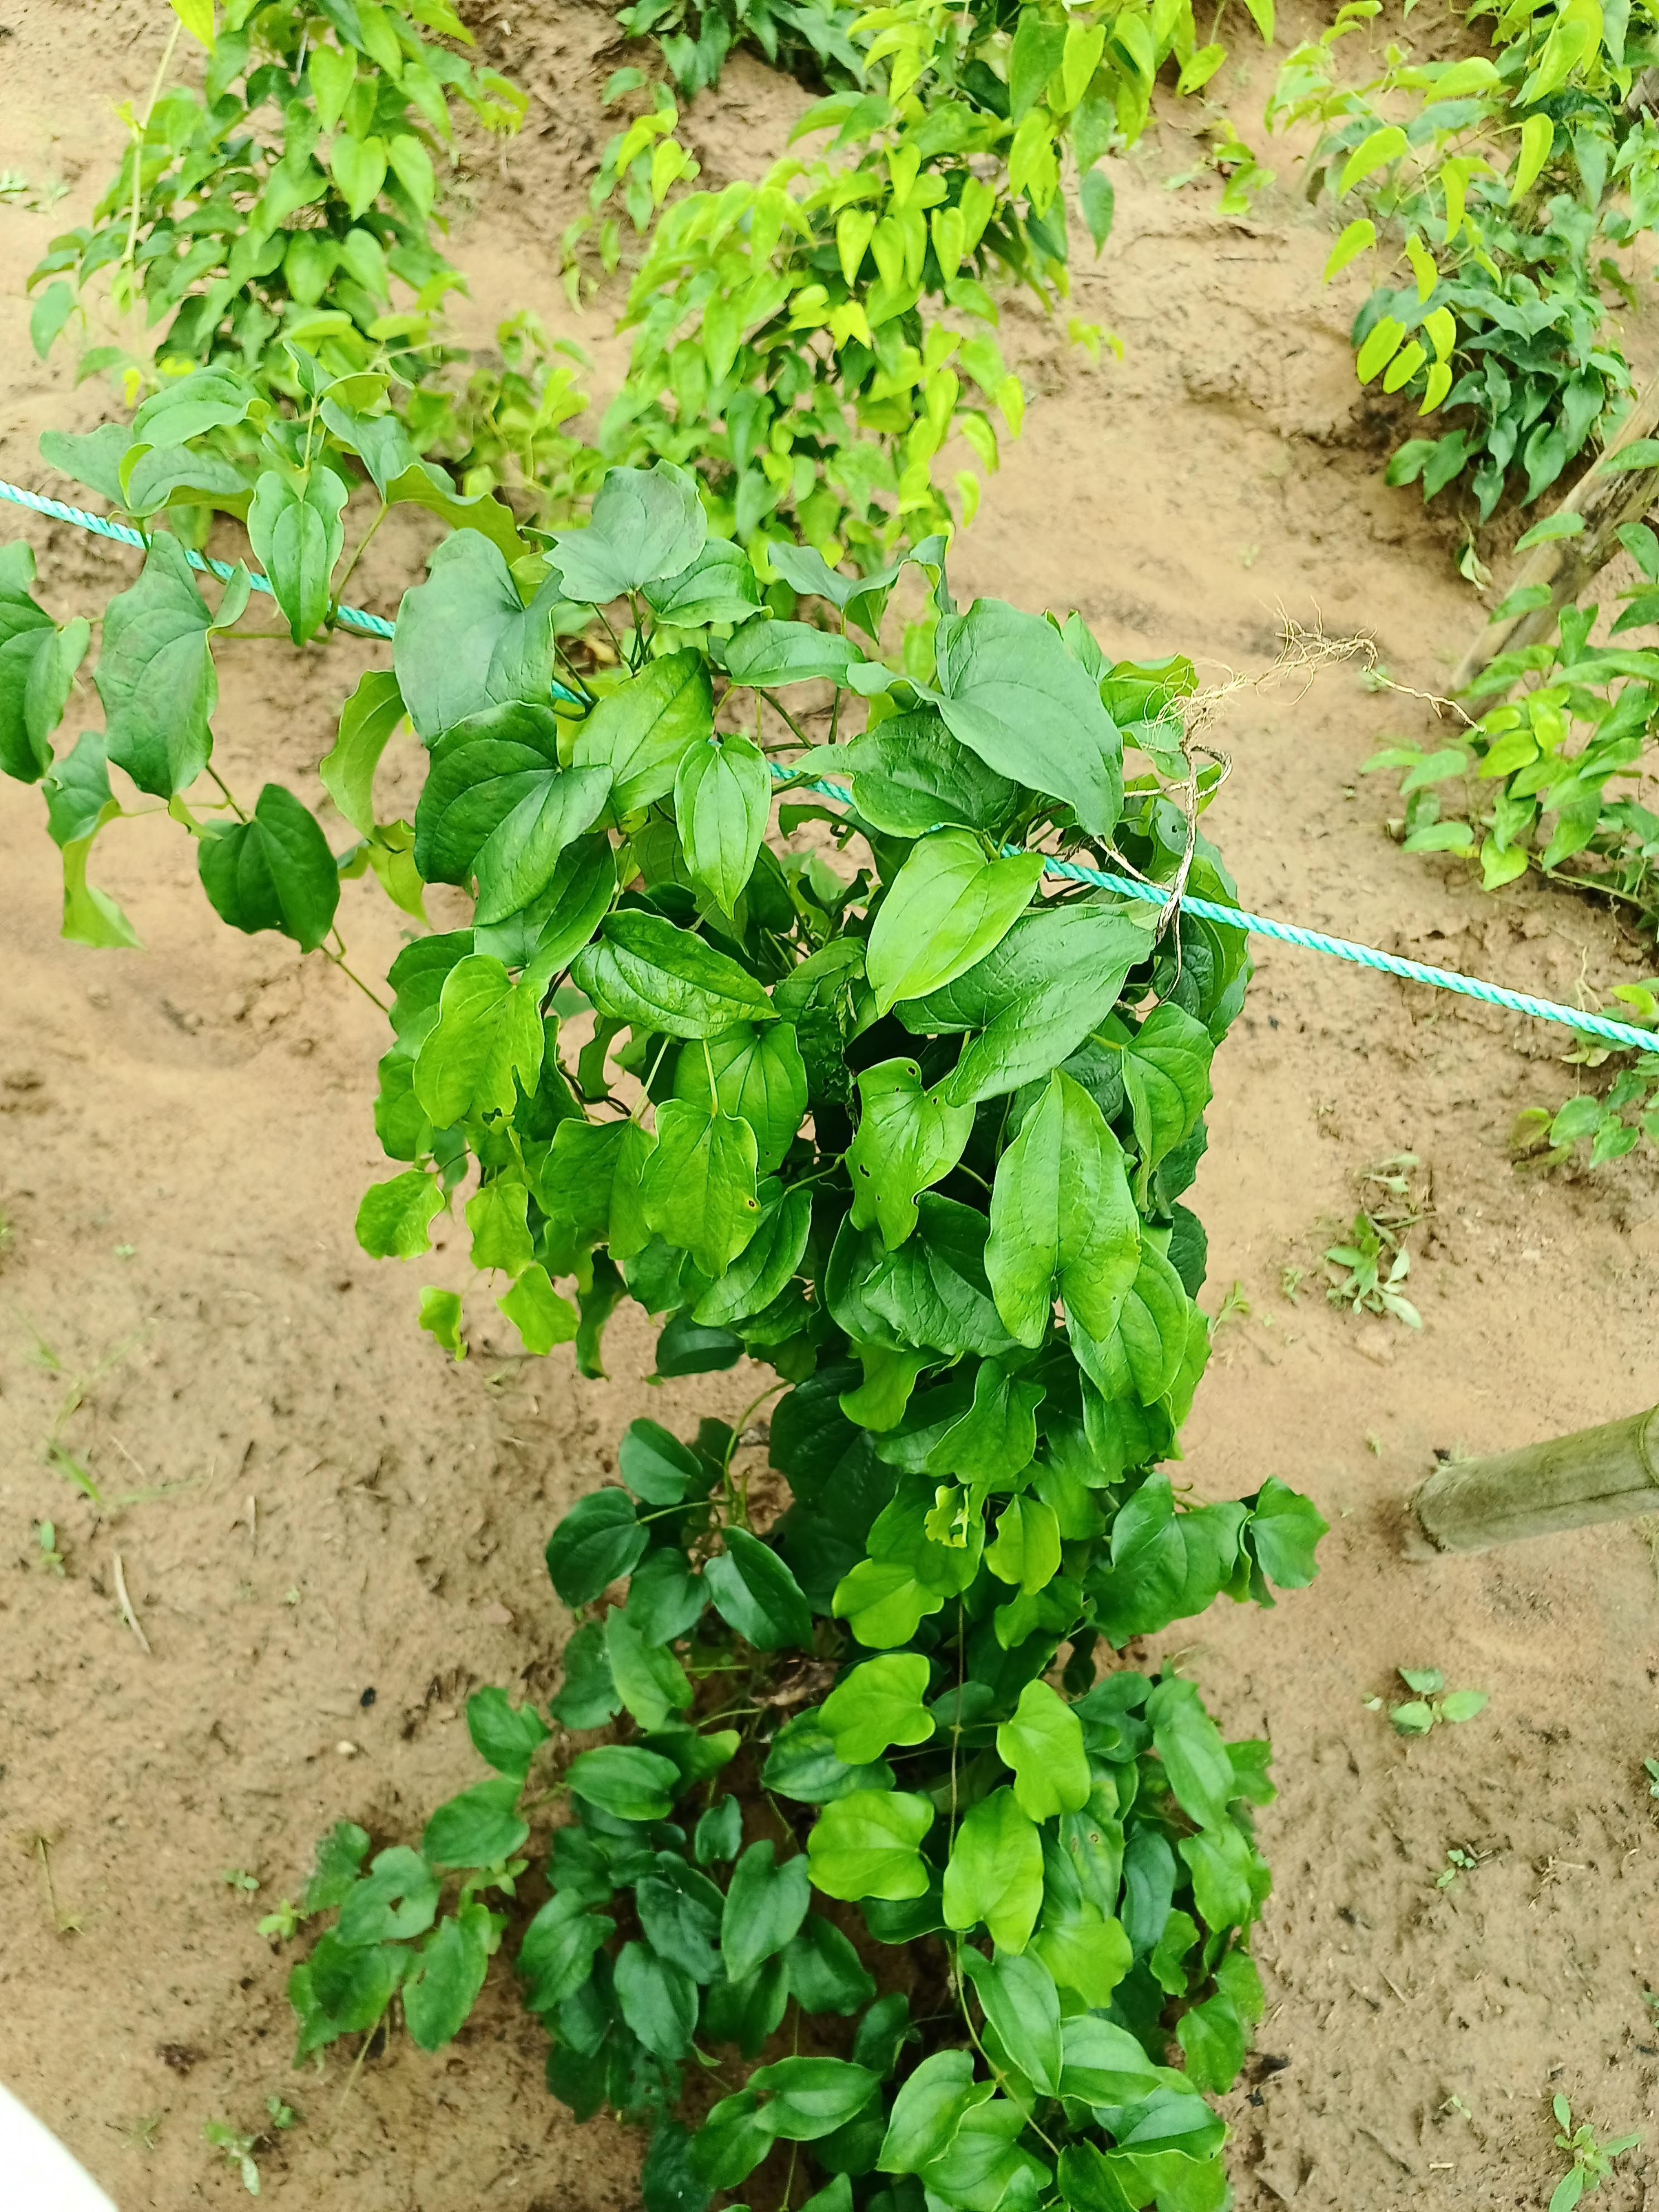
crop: yam
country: Nigeria
